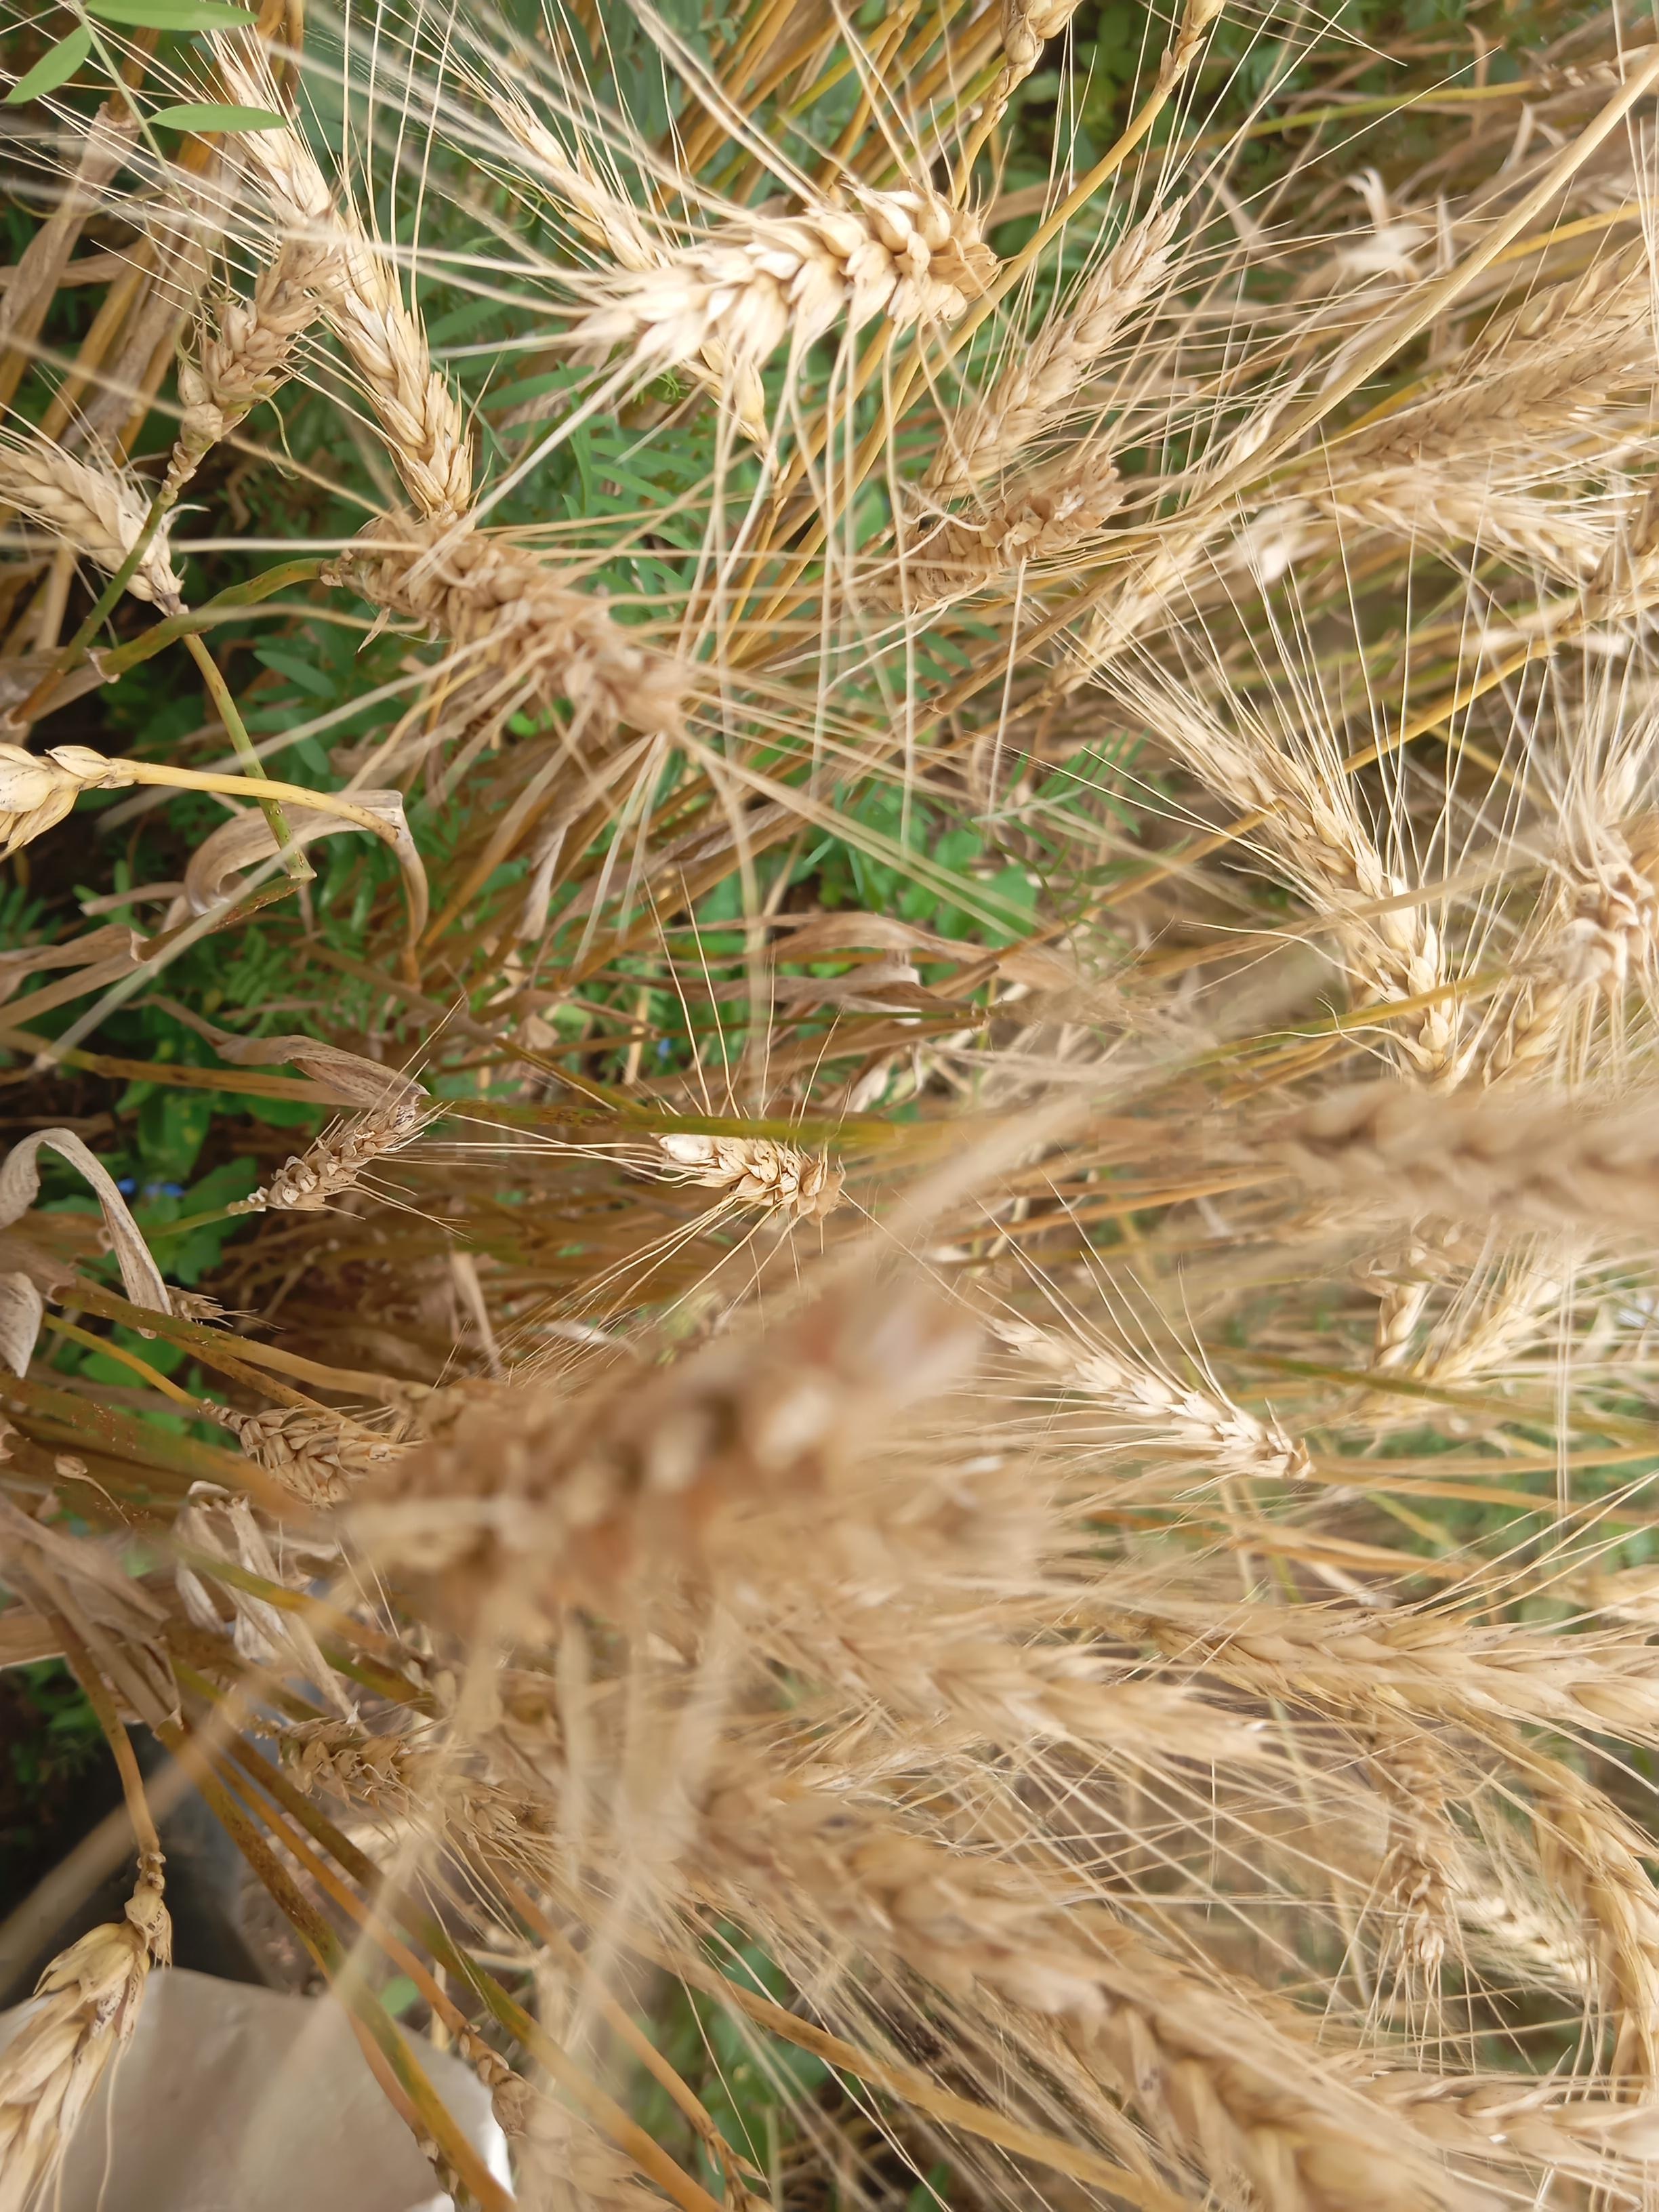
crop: wheat
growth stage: maturity
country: Kenya
